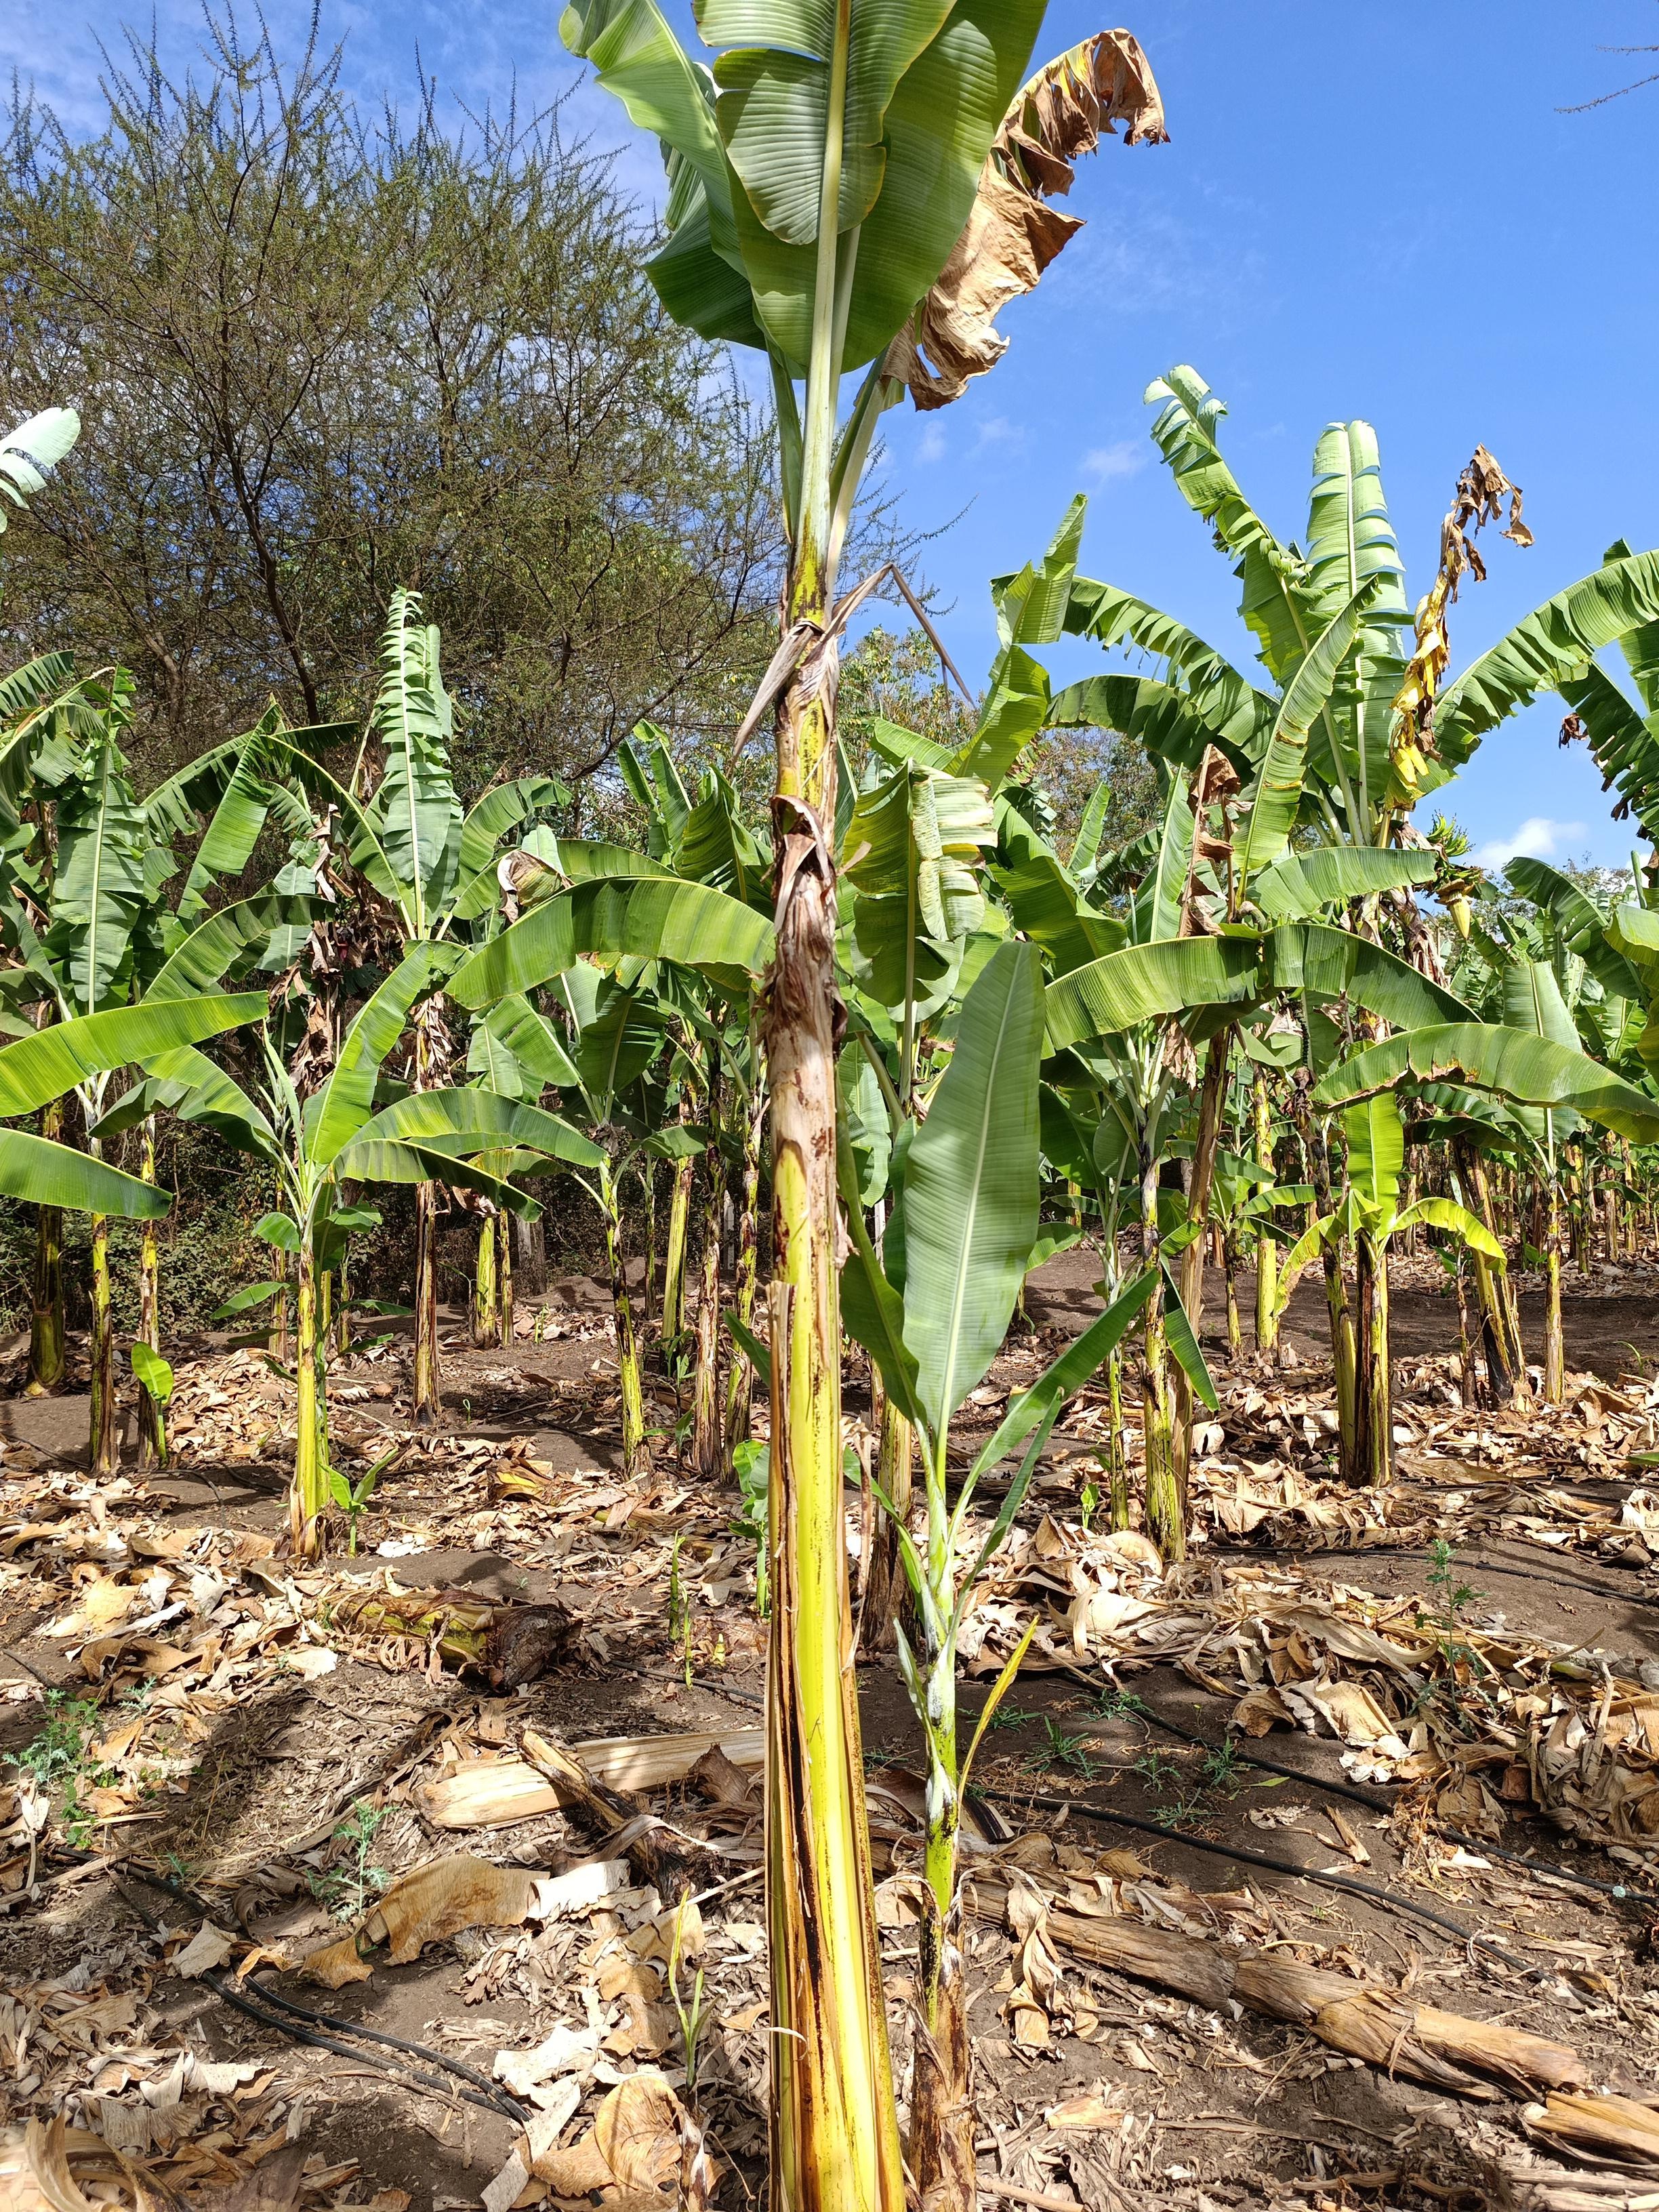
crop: banana
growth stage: vegetative
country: Tanzania
